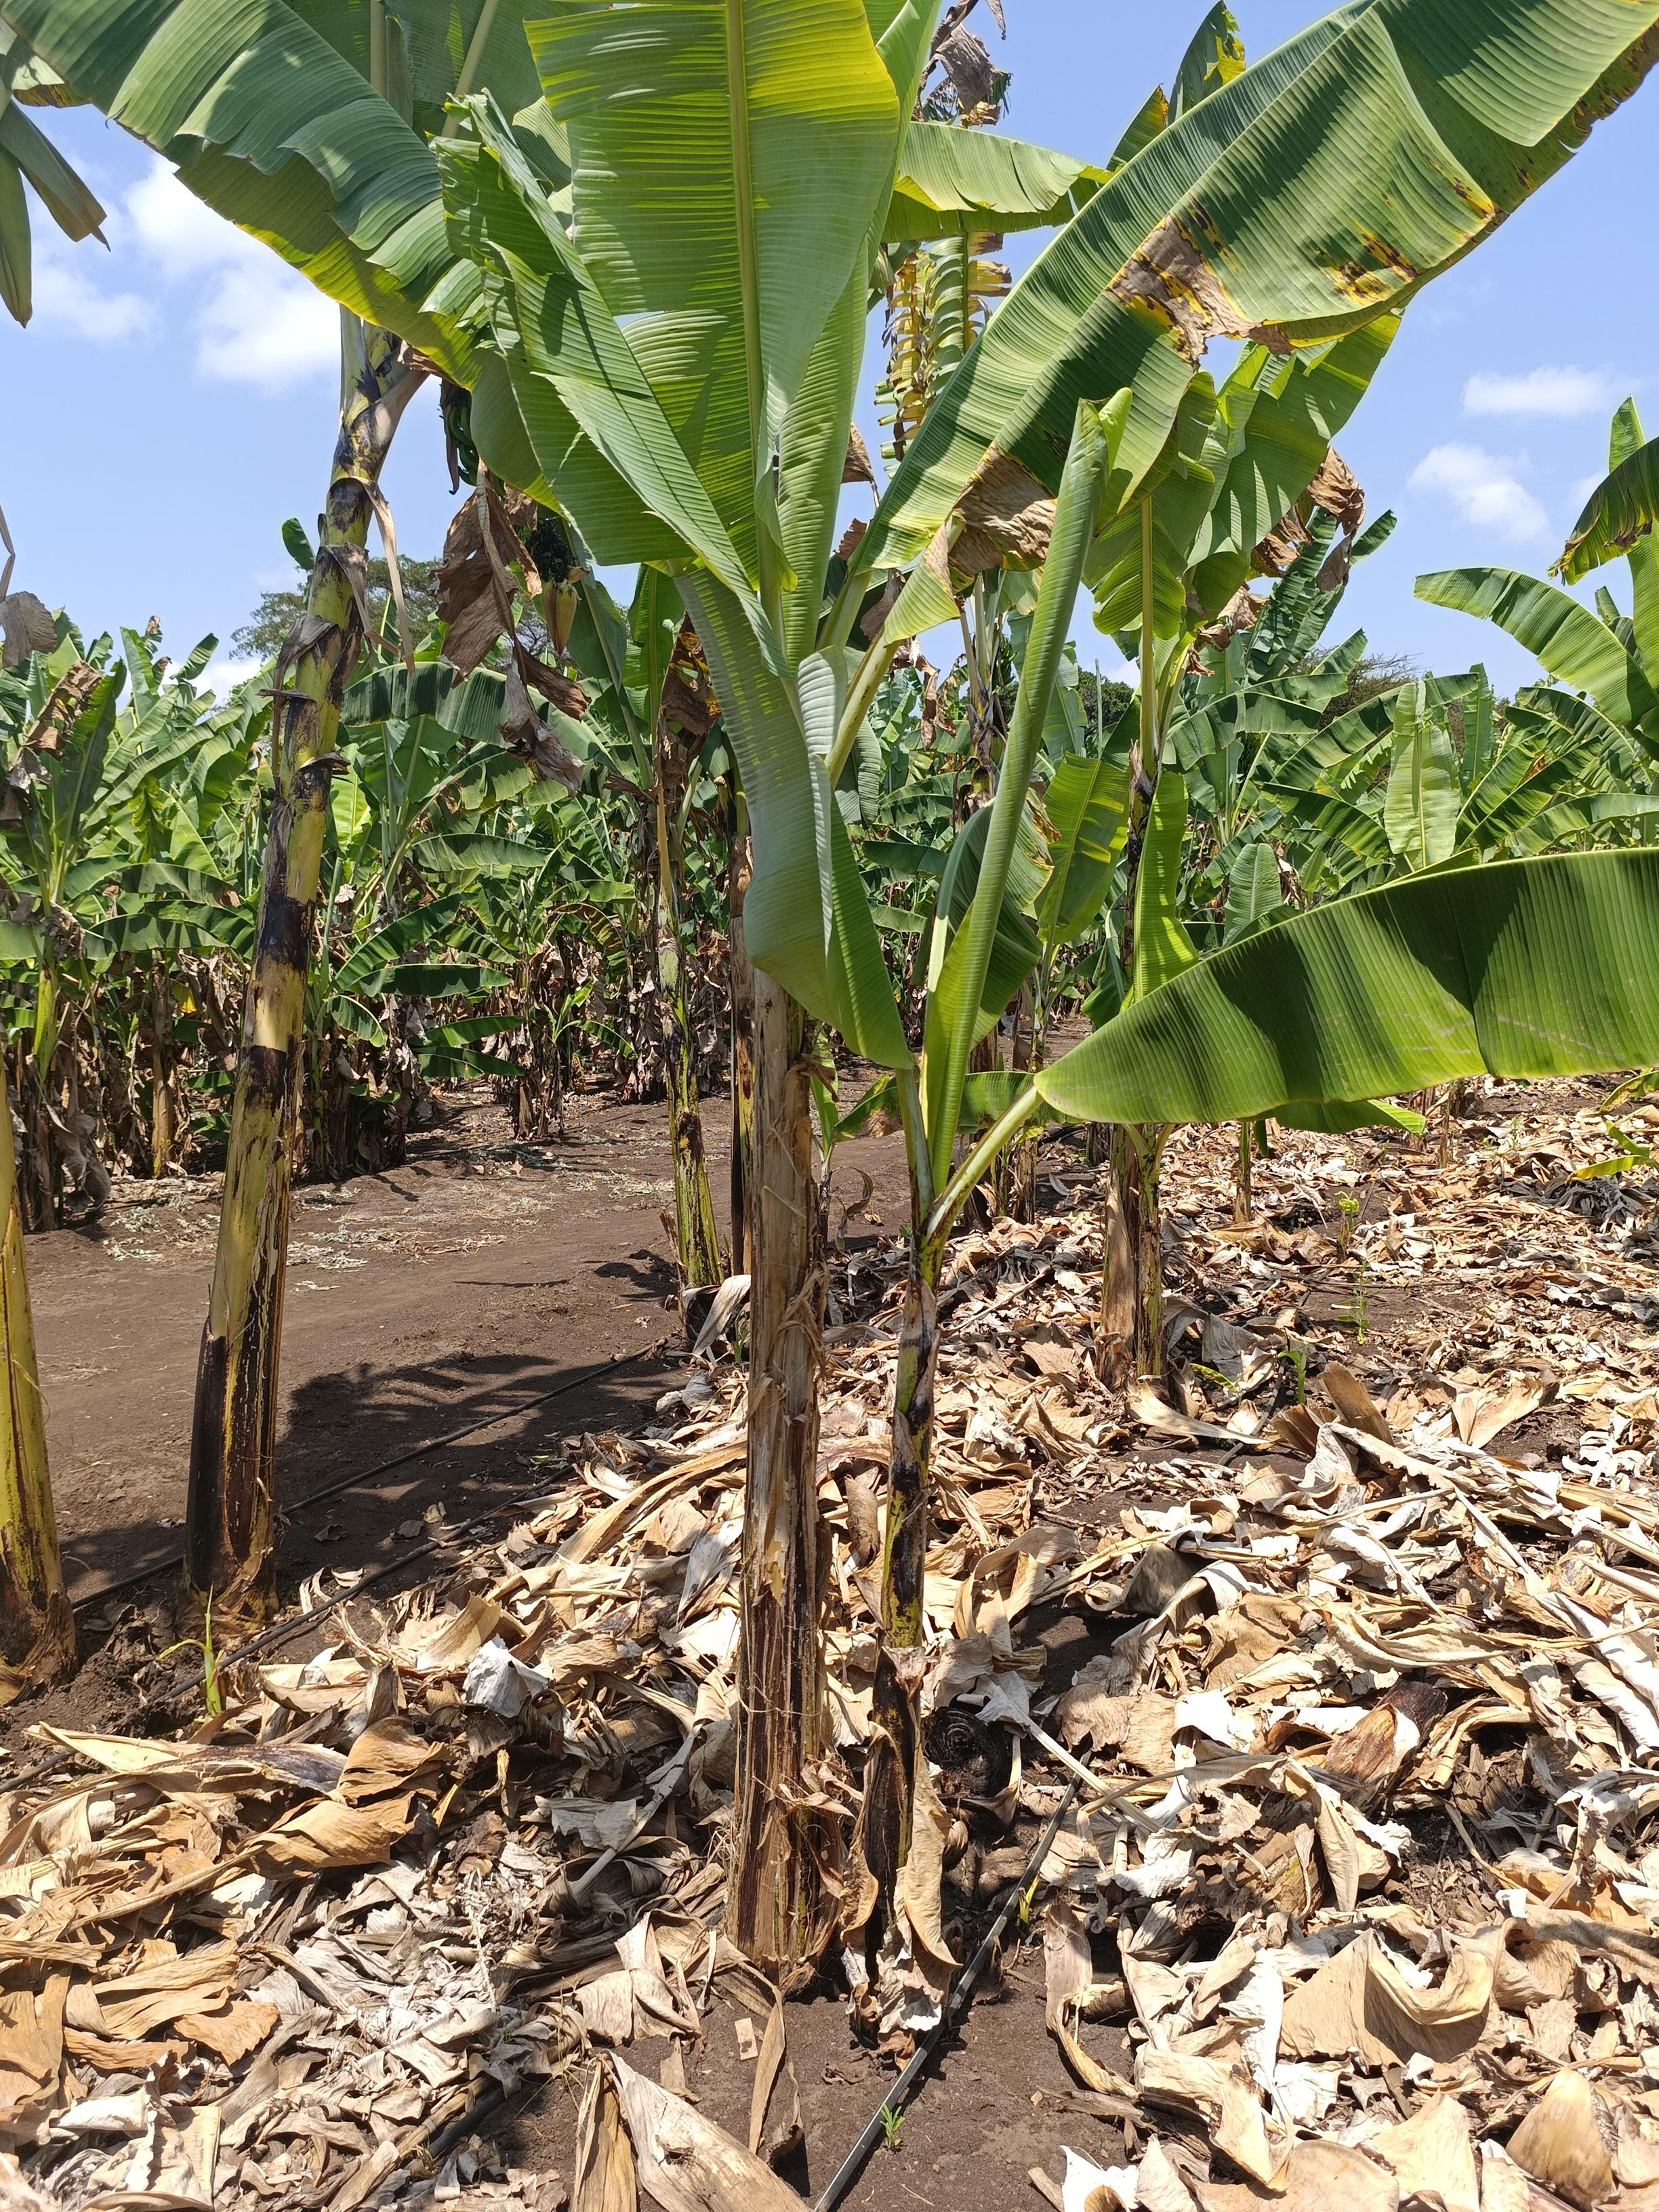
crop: banana
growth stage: vegetative
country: Tanzania
